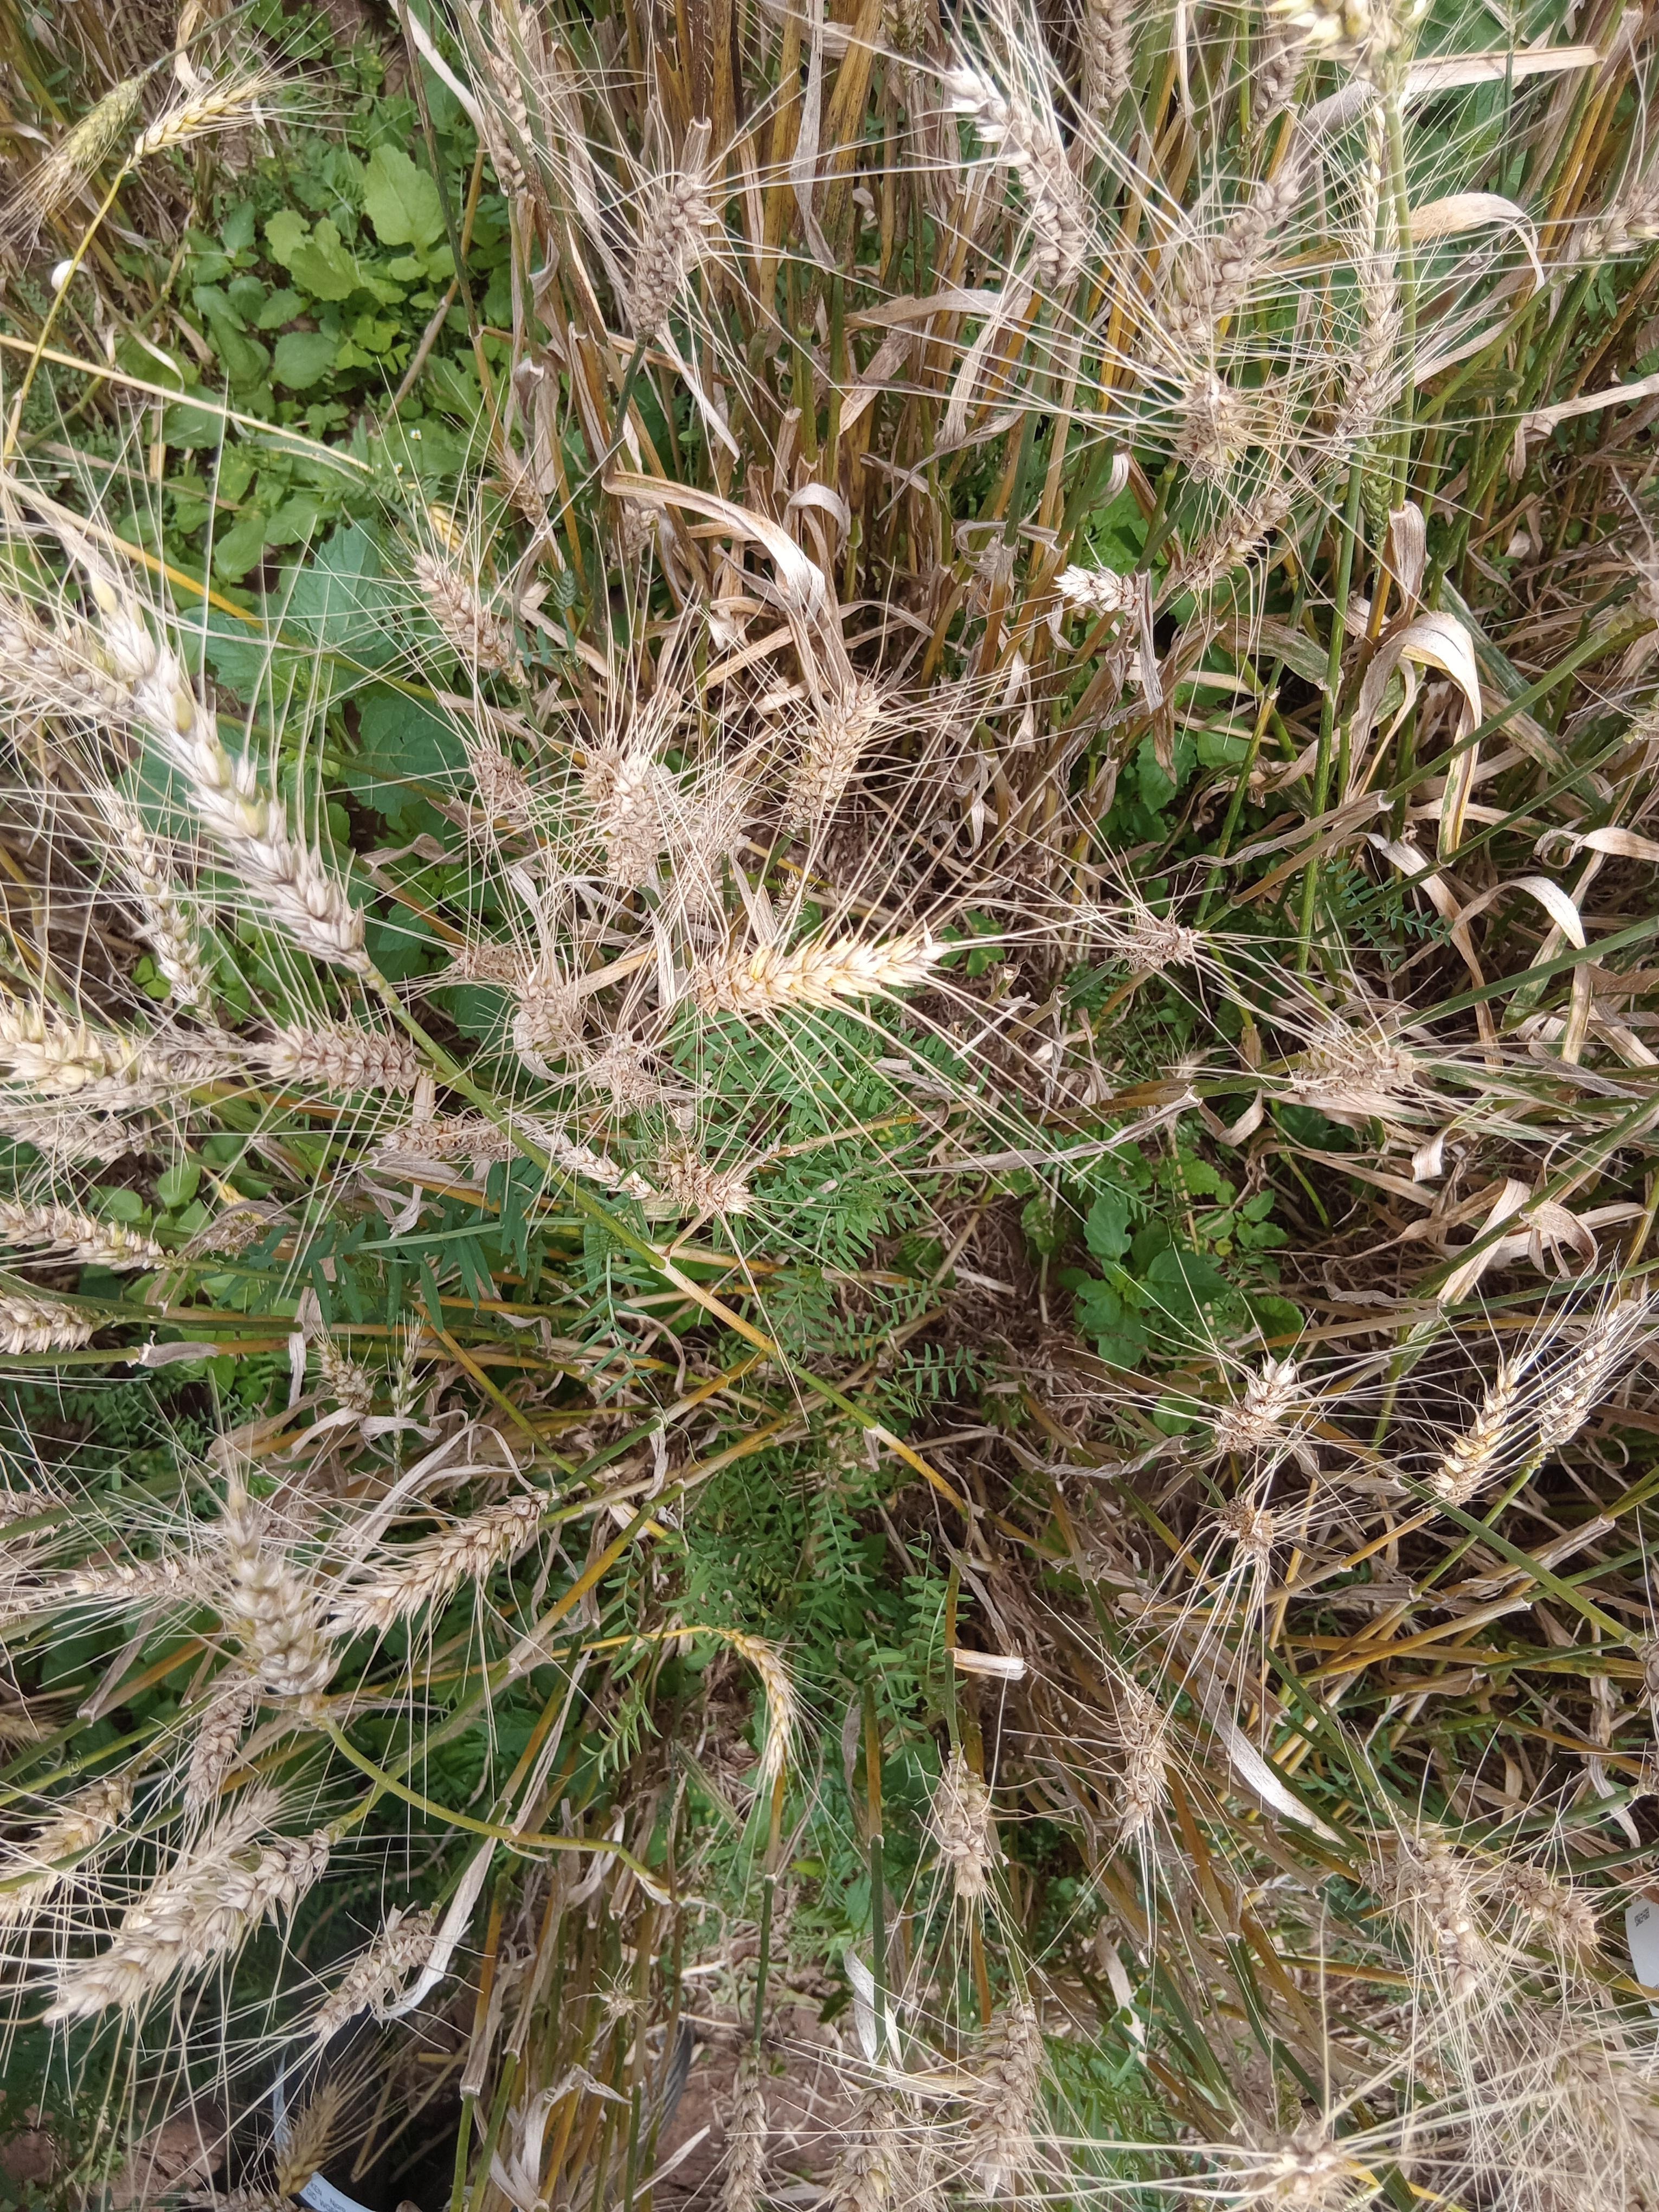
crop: wheat
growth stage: maturity
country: Kenya
